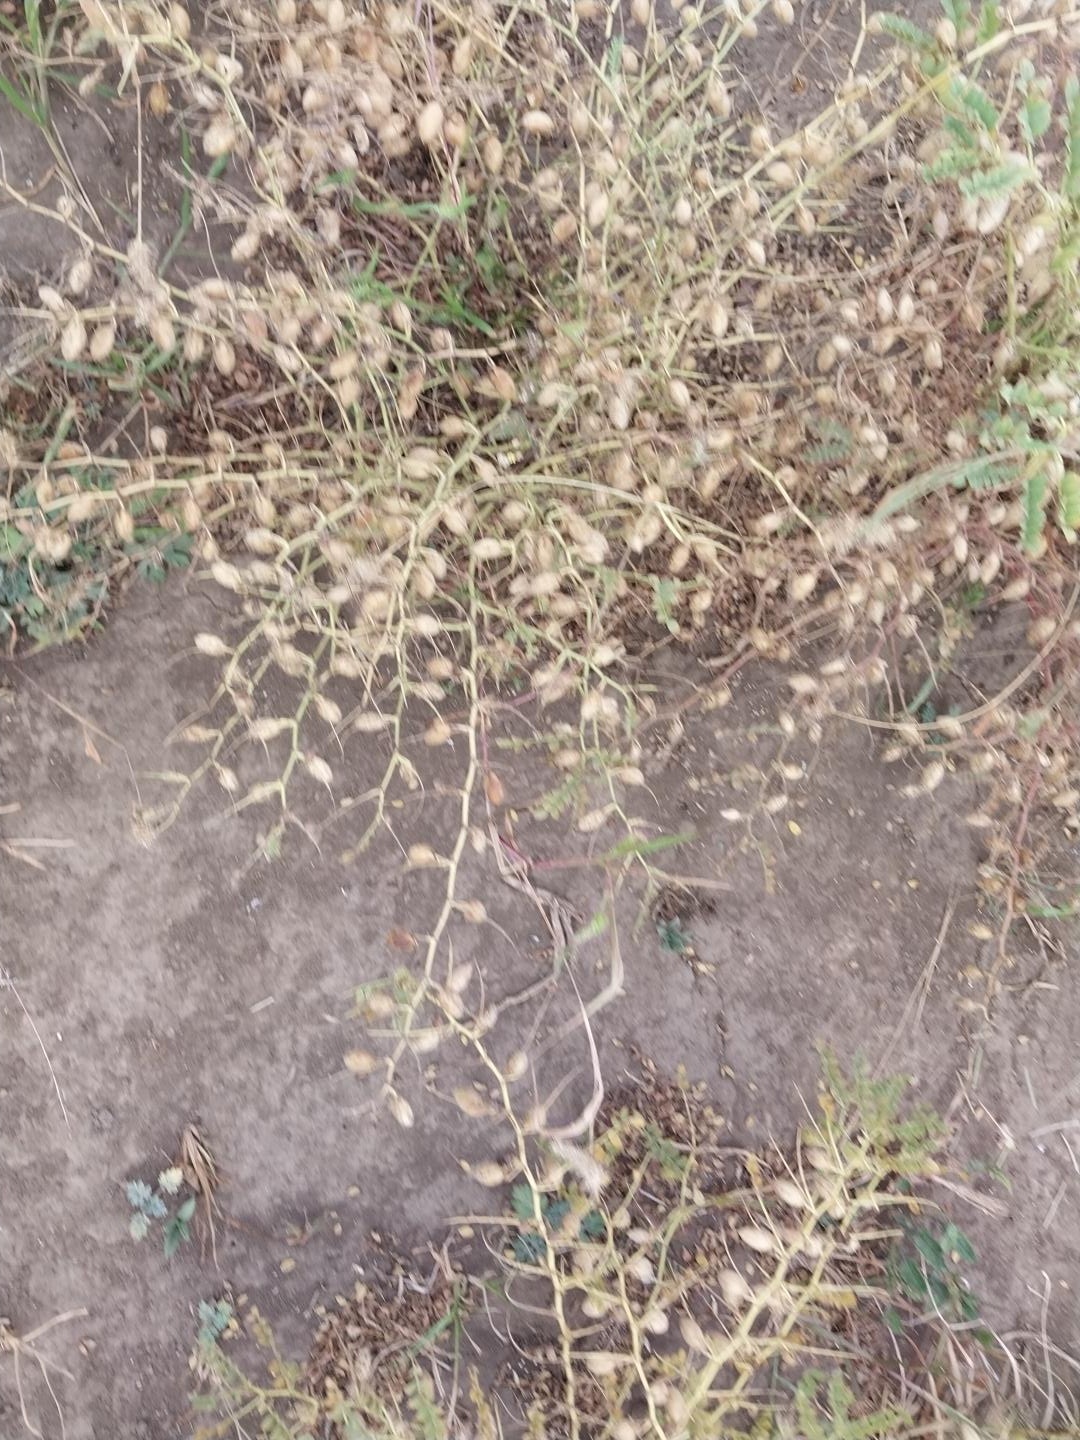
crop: chickpea
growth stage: development pod
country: Tanzania
